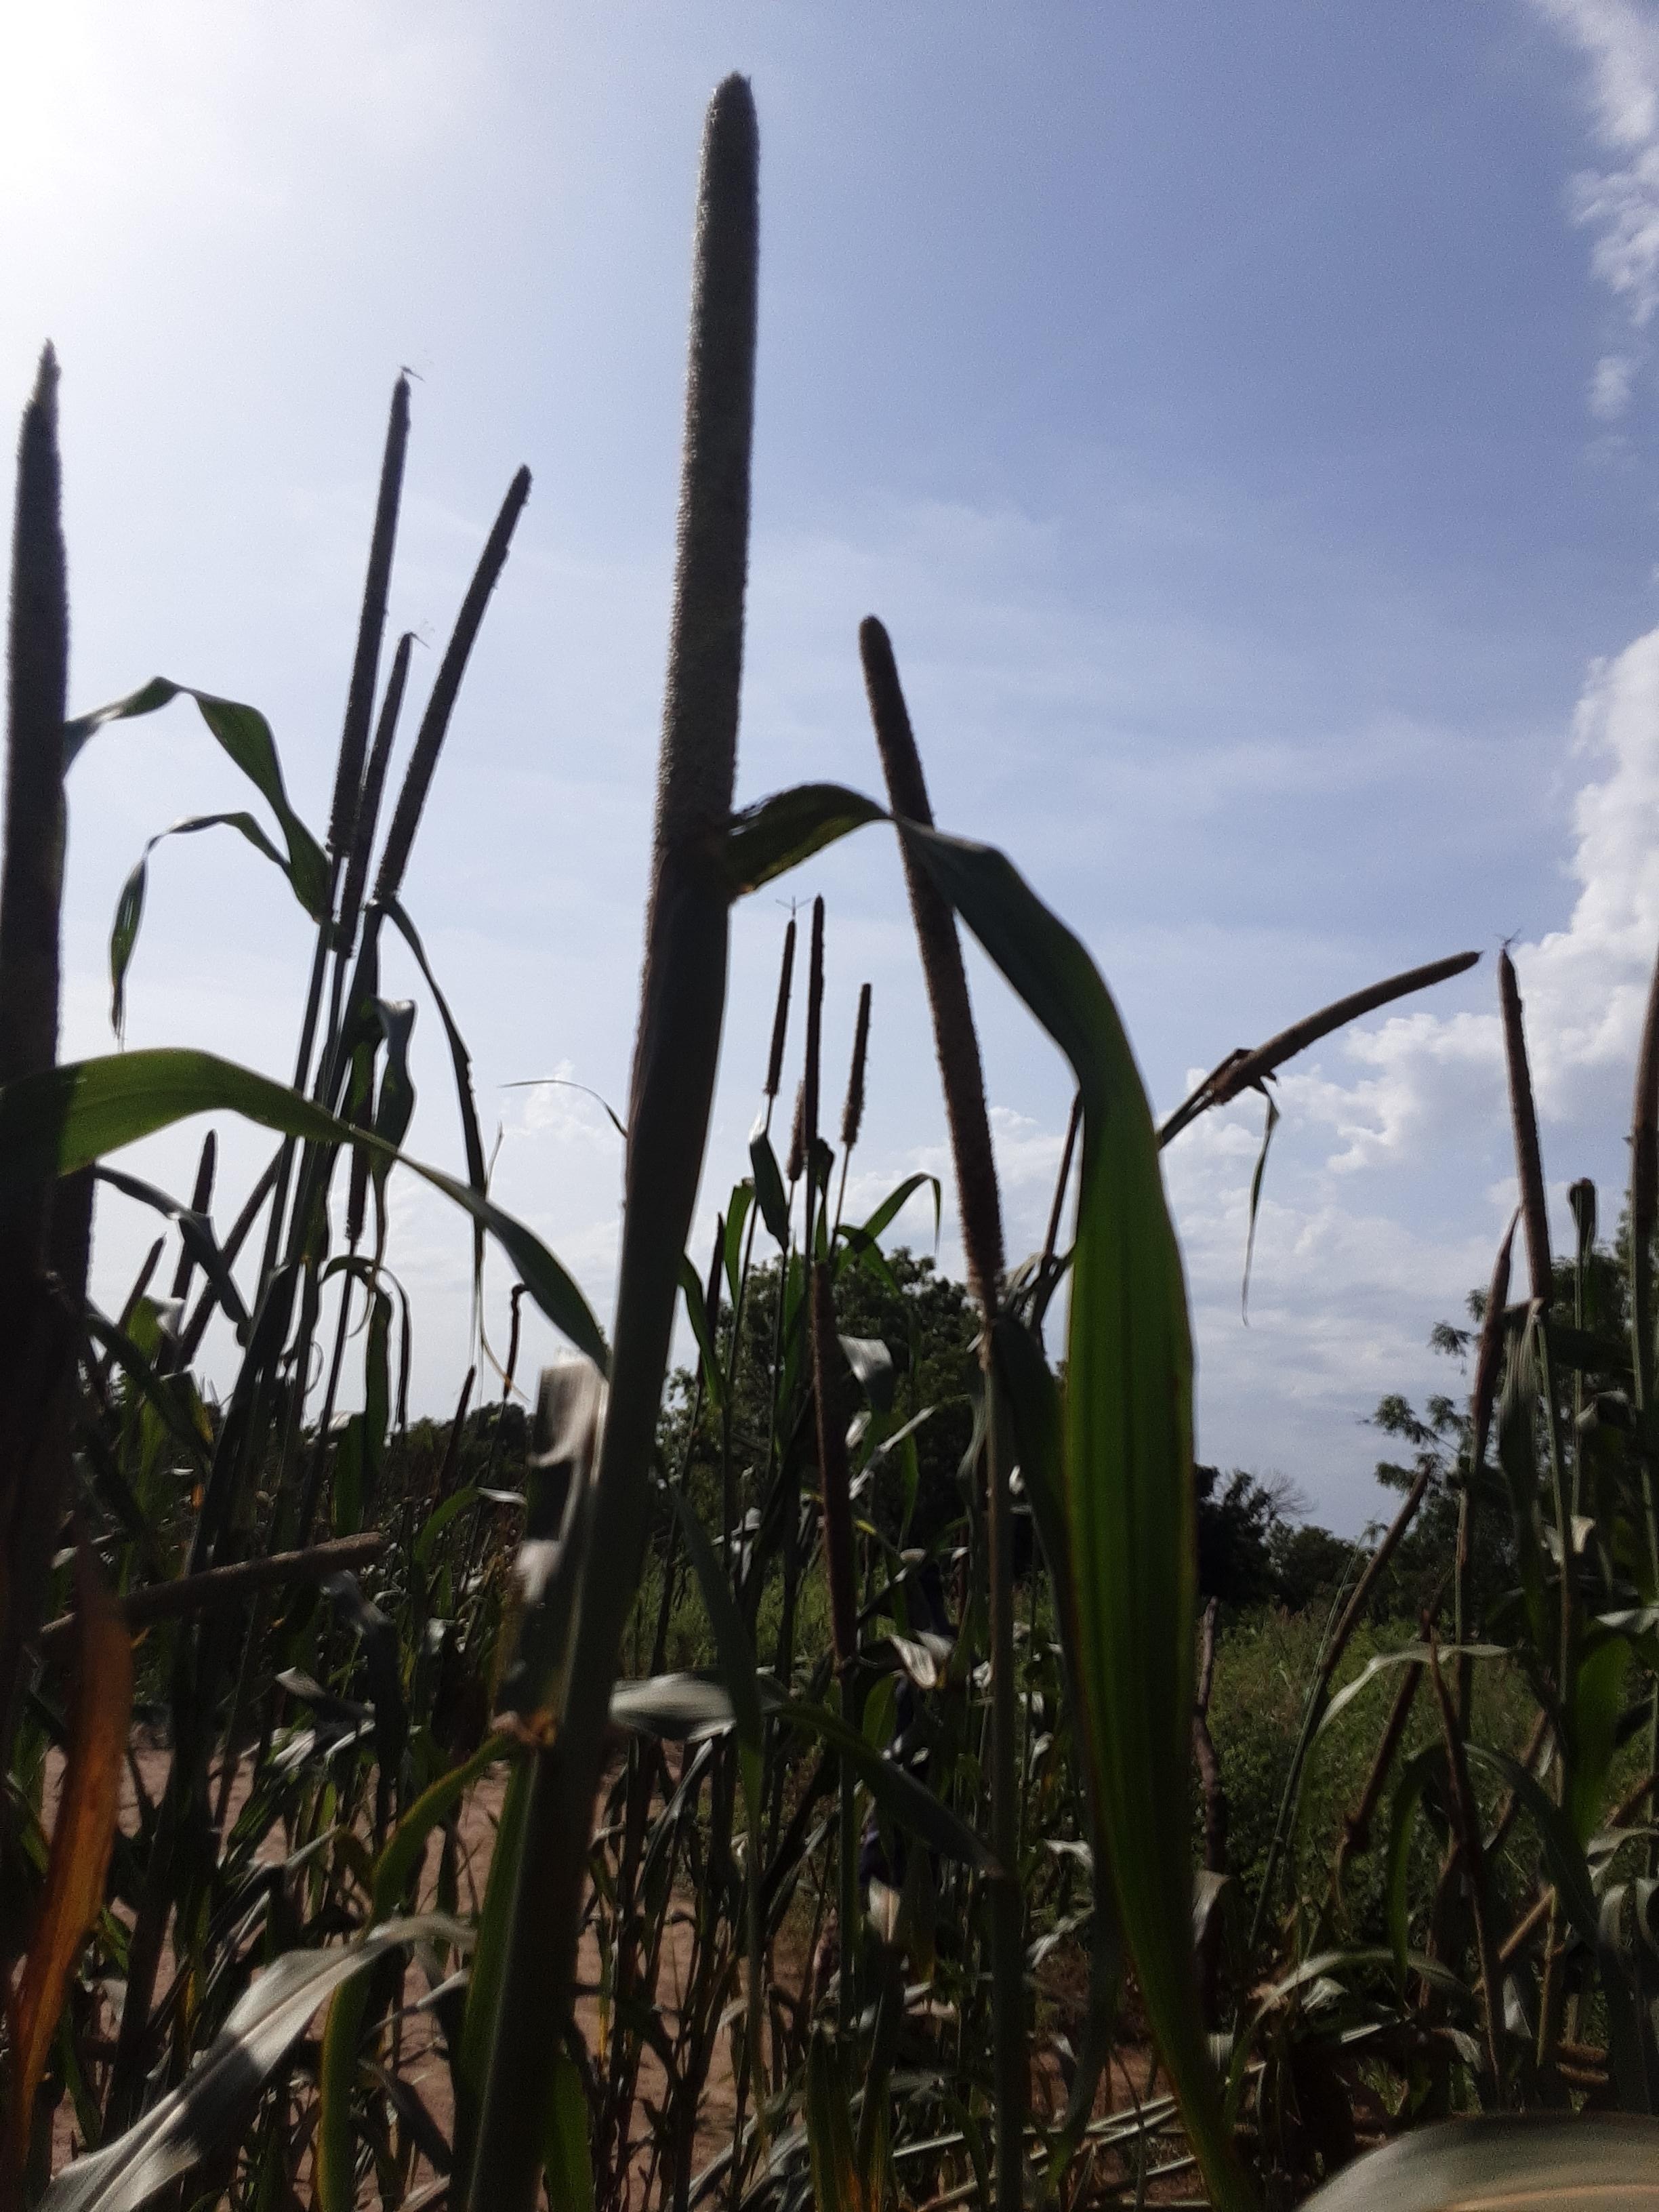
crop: pearl millet
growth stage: filling grain
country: Senegal
